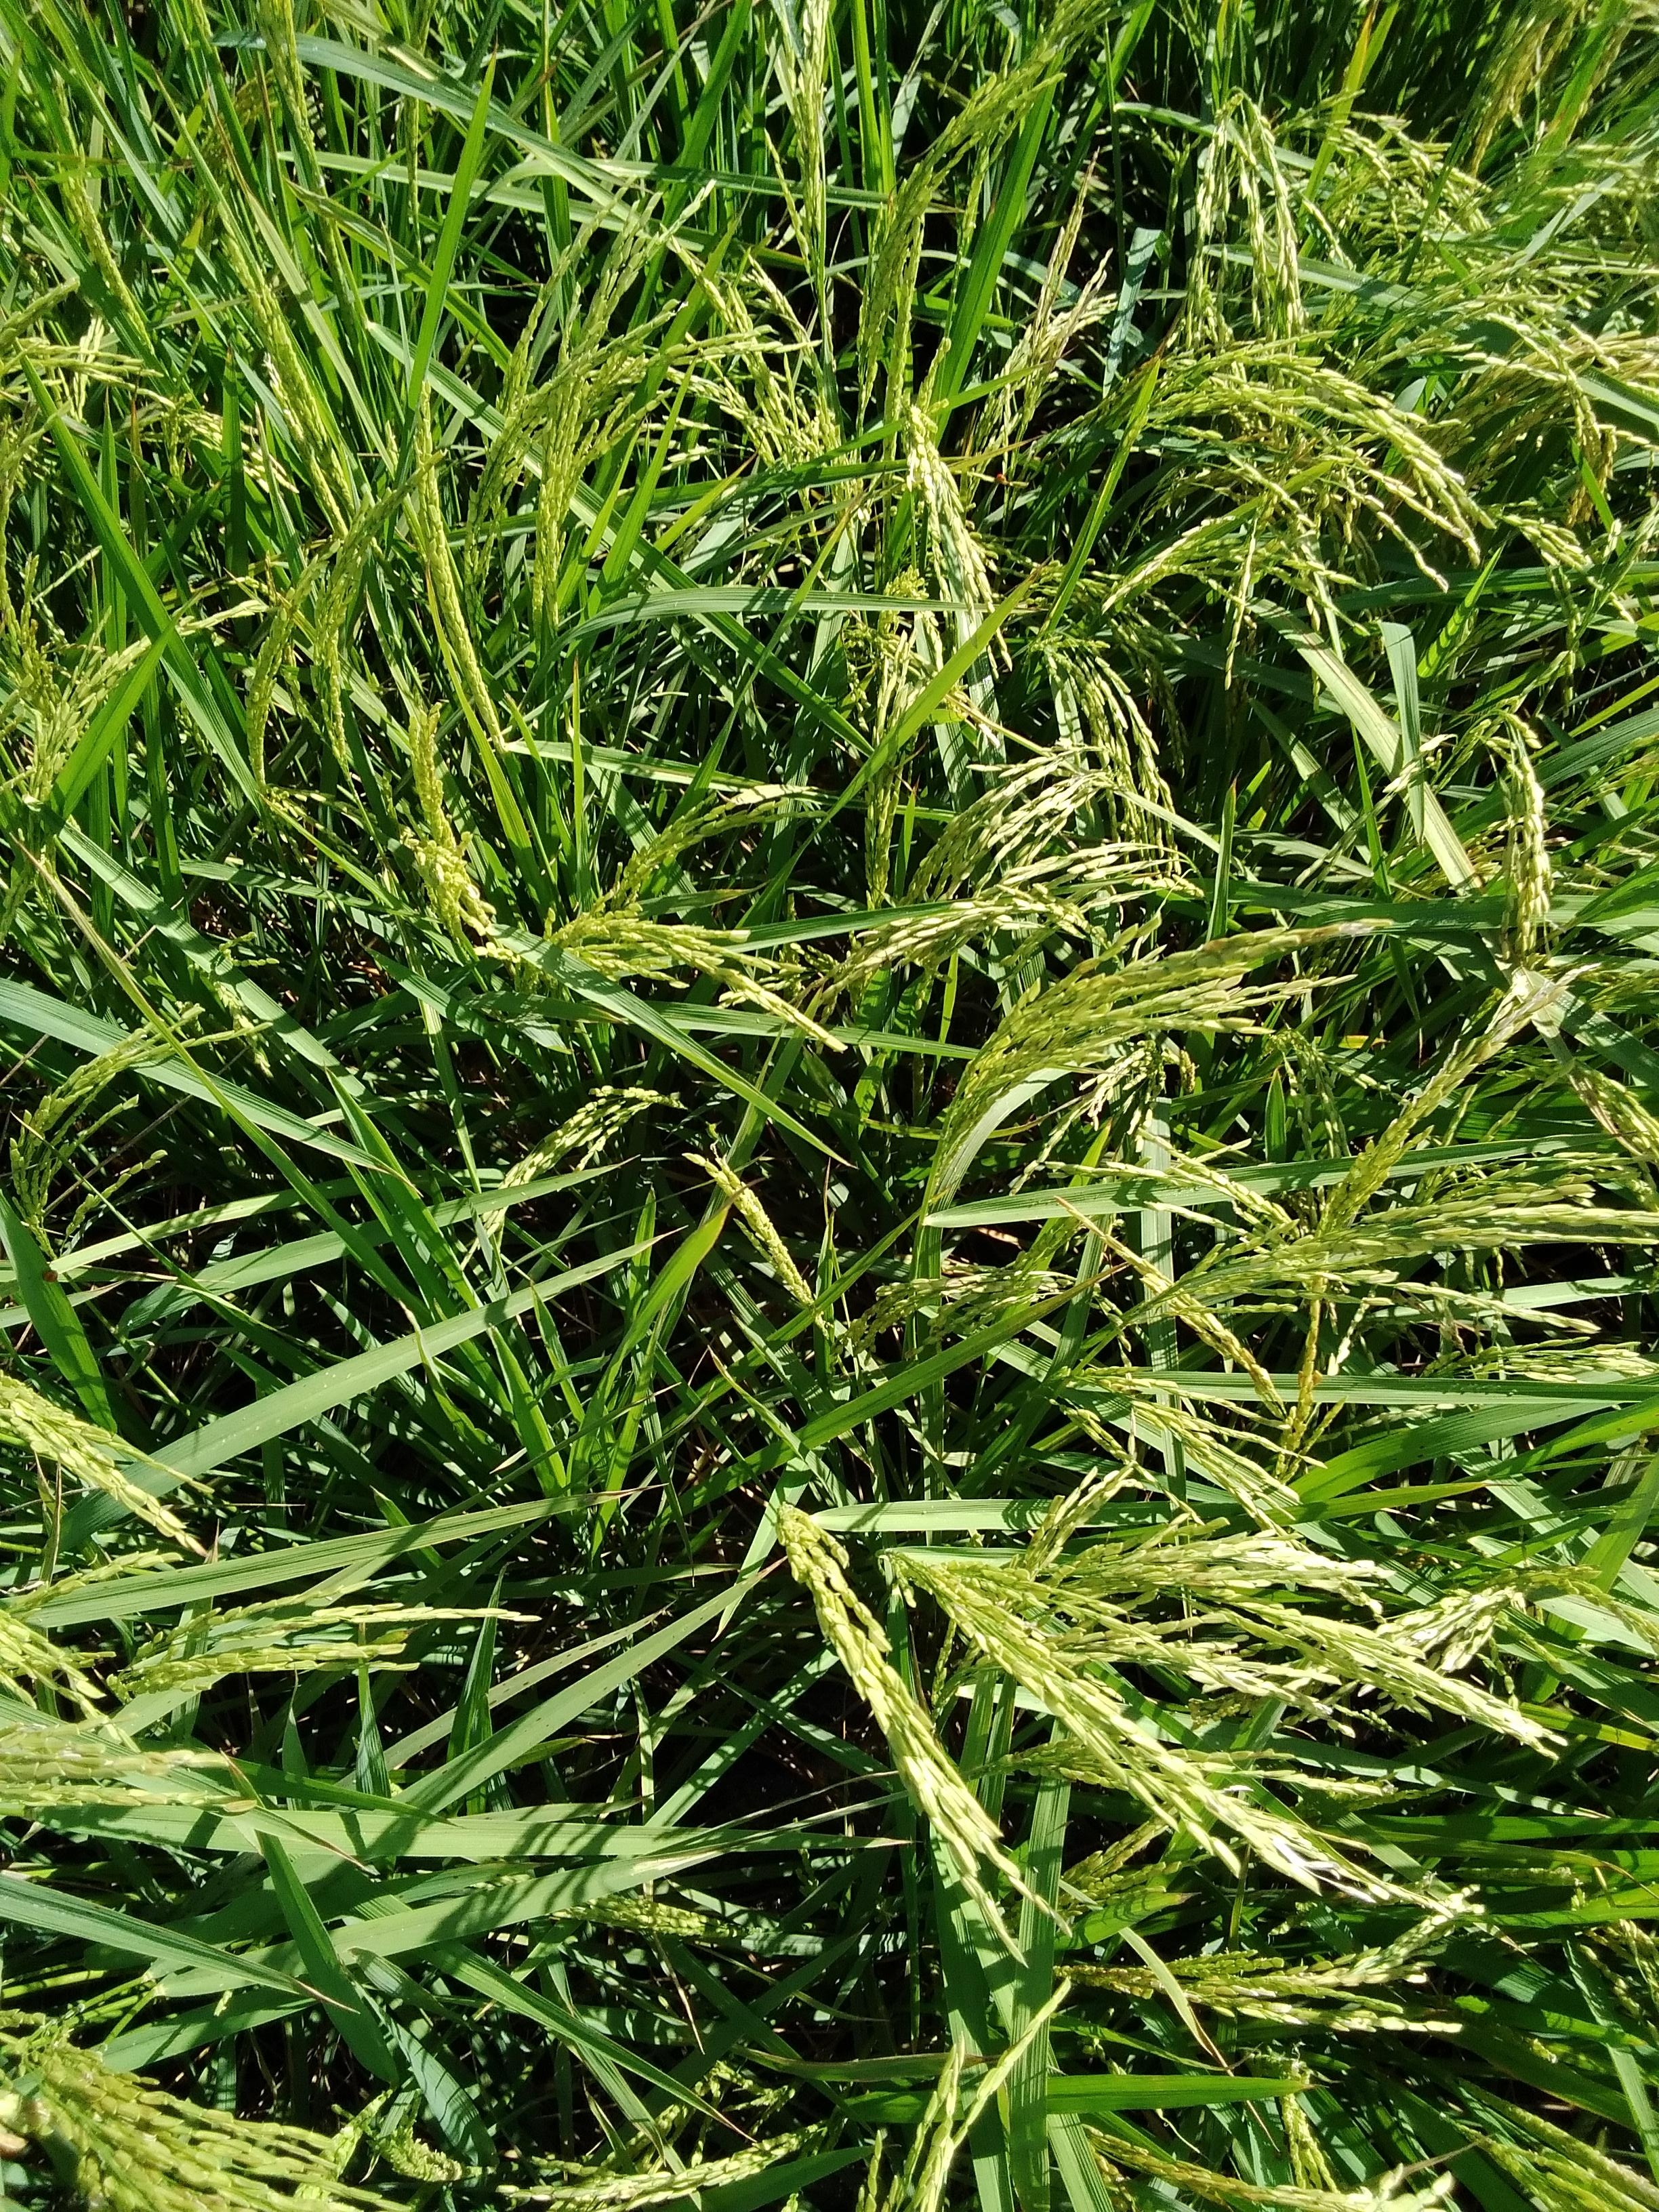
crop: rice
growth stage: stage milk
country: Senegal
